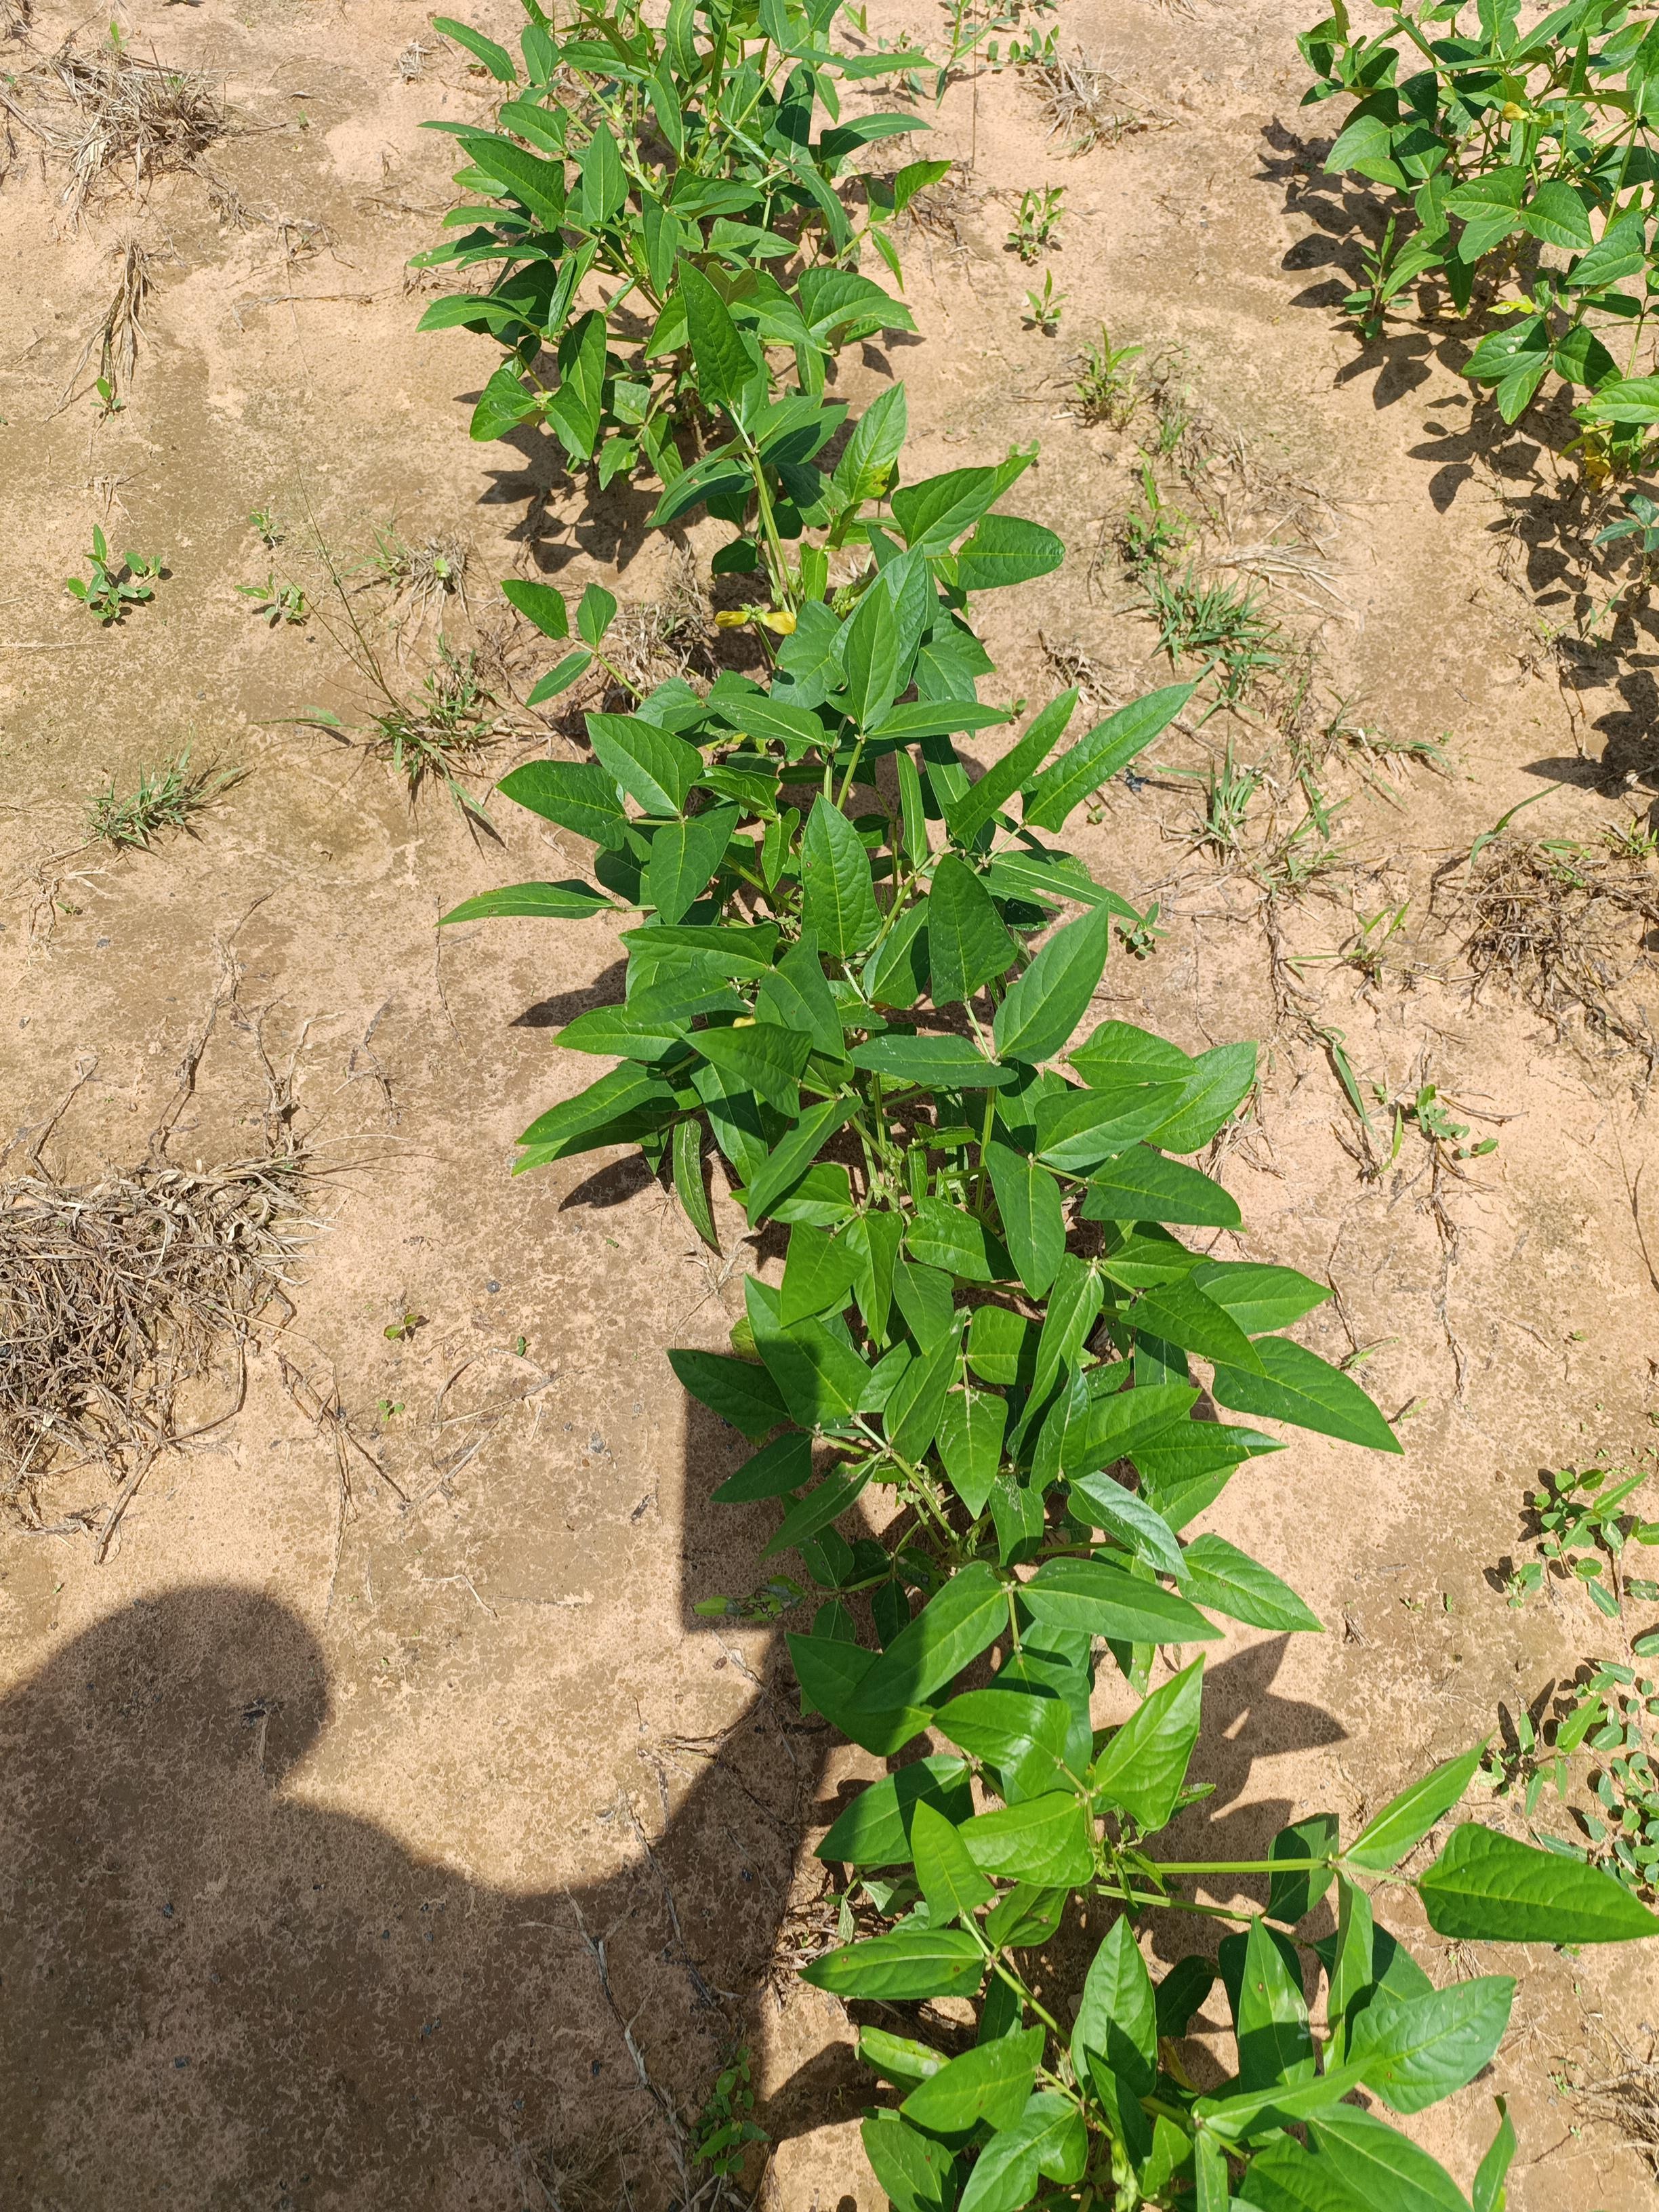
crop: cowpea
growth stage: flowering
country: Nigeria
